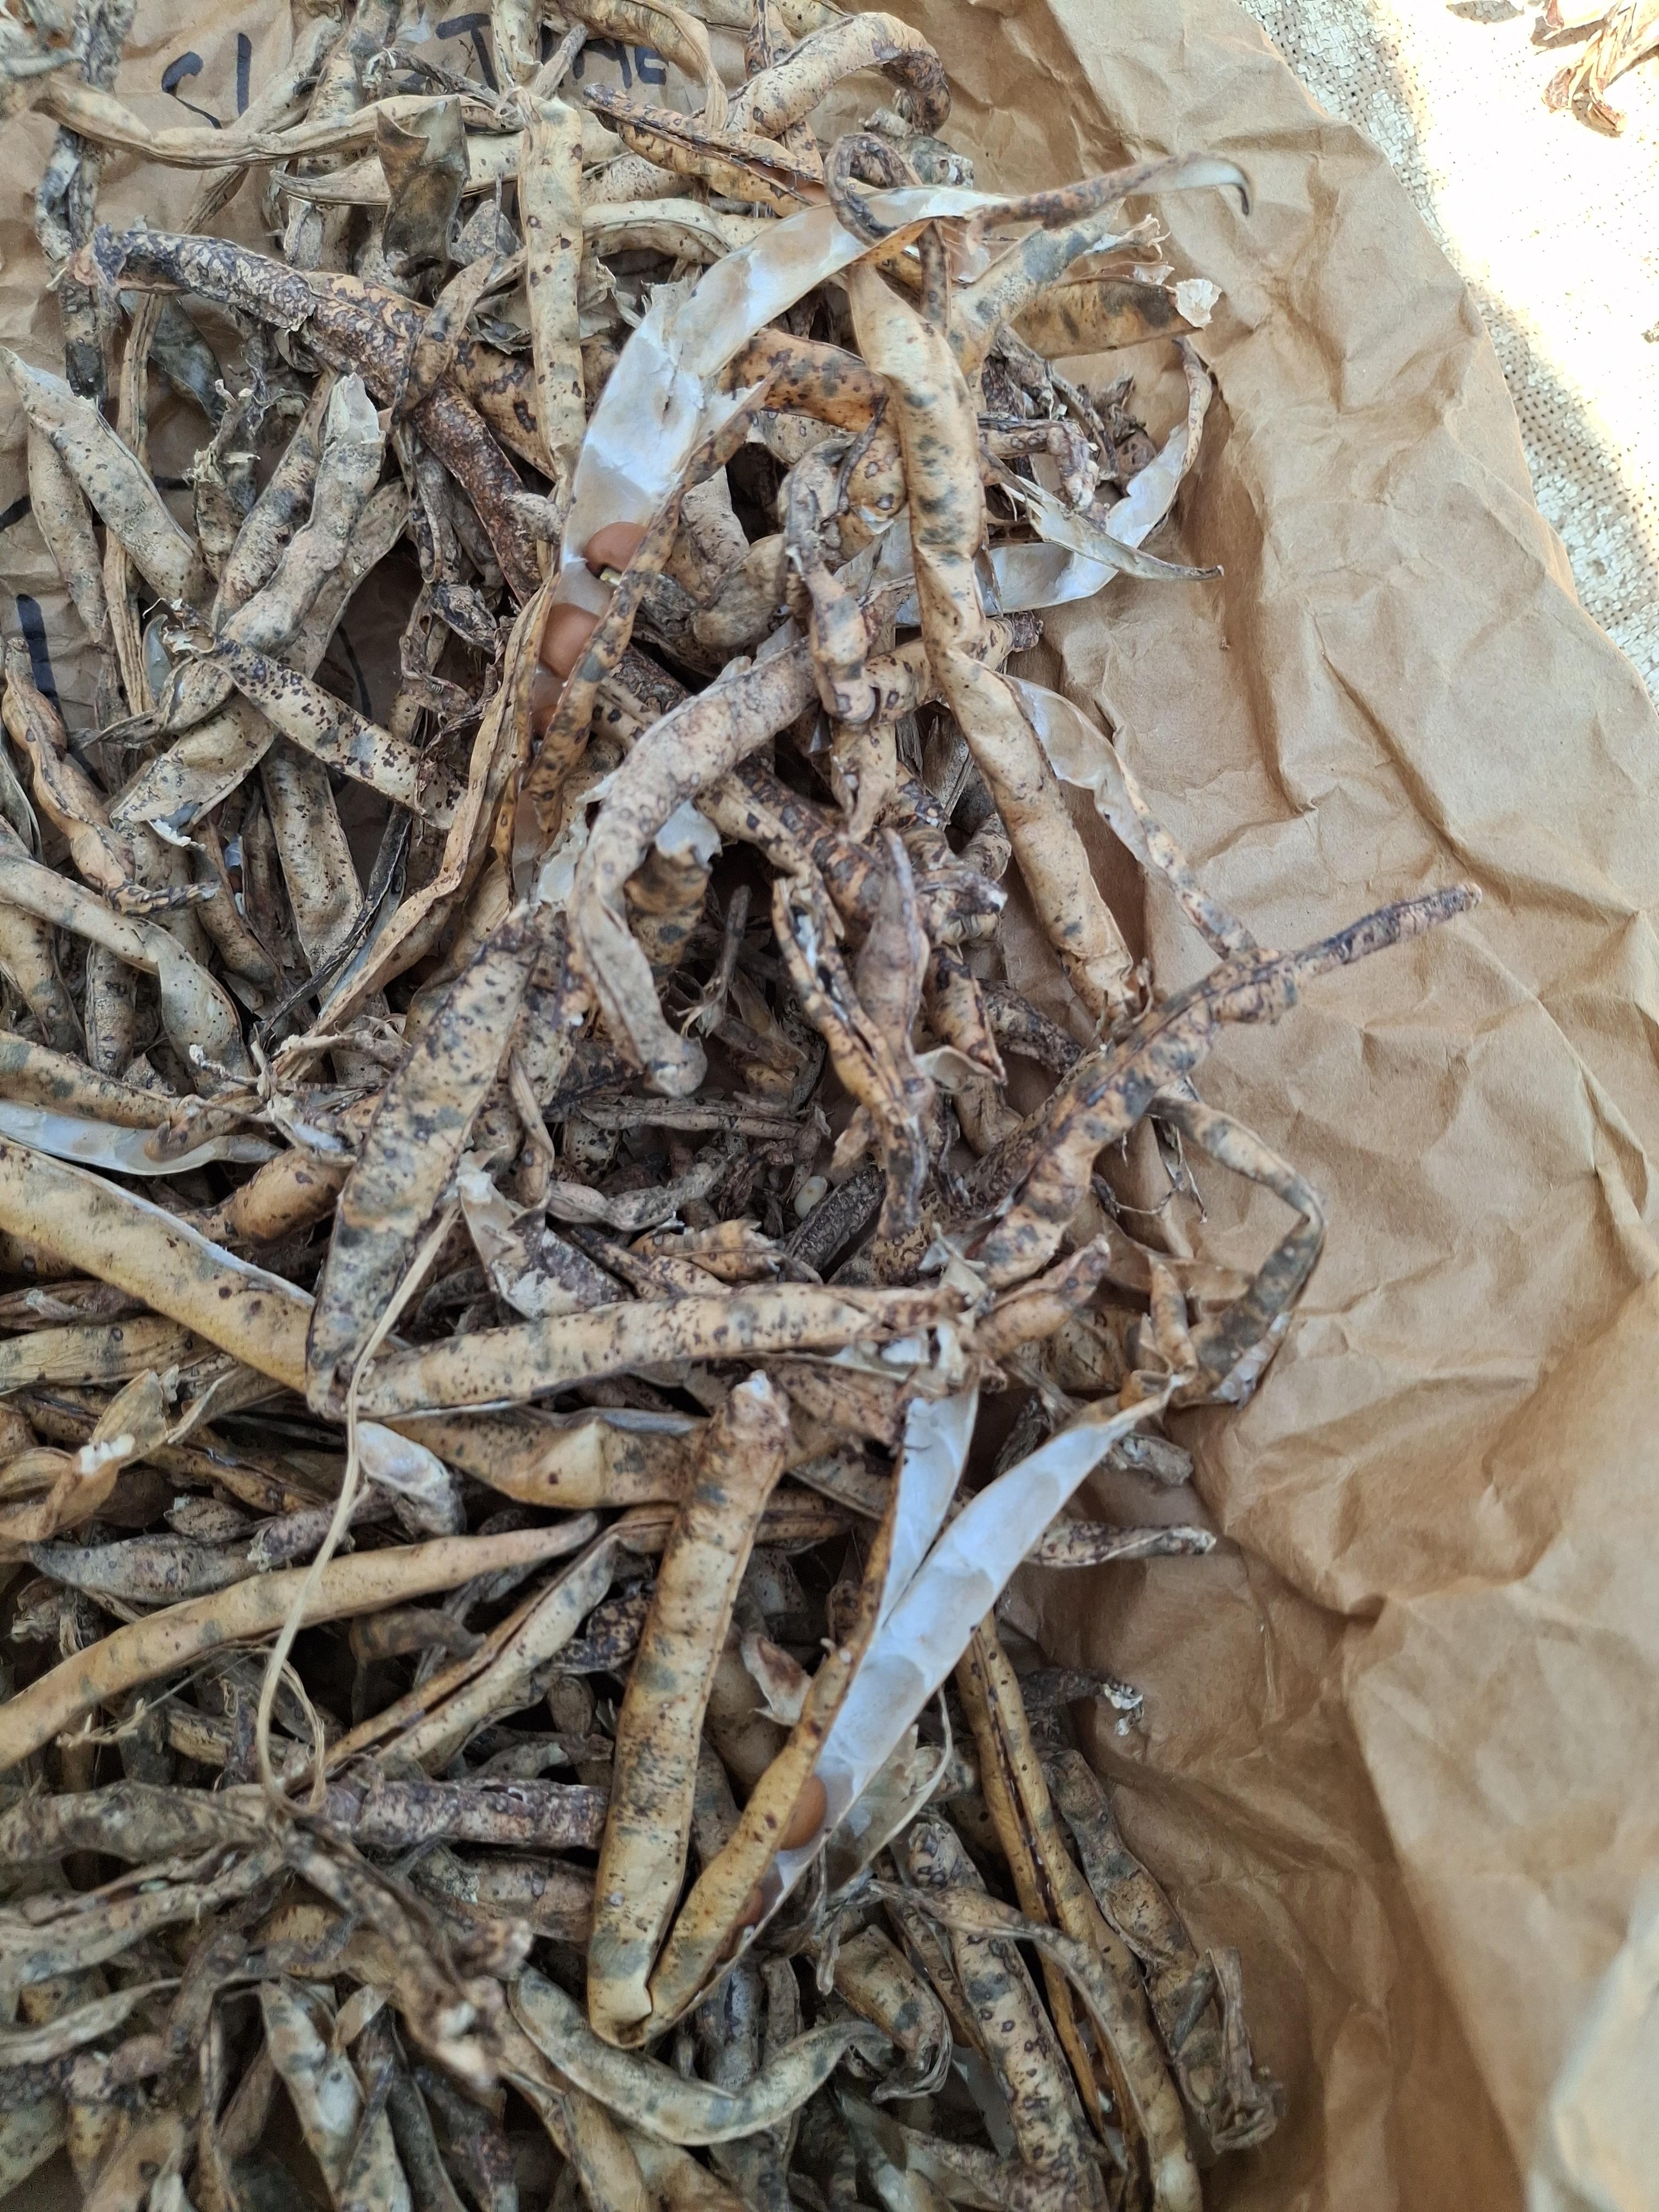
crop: cowpea
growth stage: harvest
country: Nigeria
